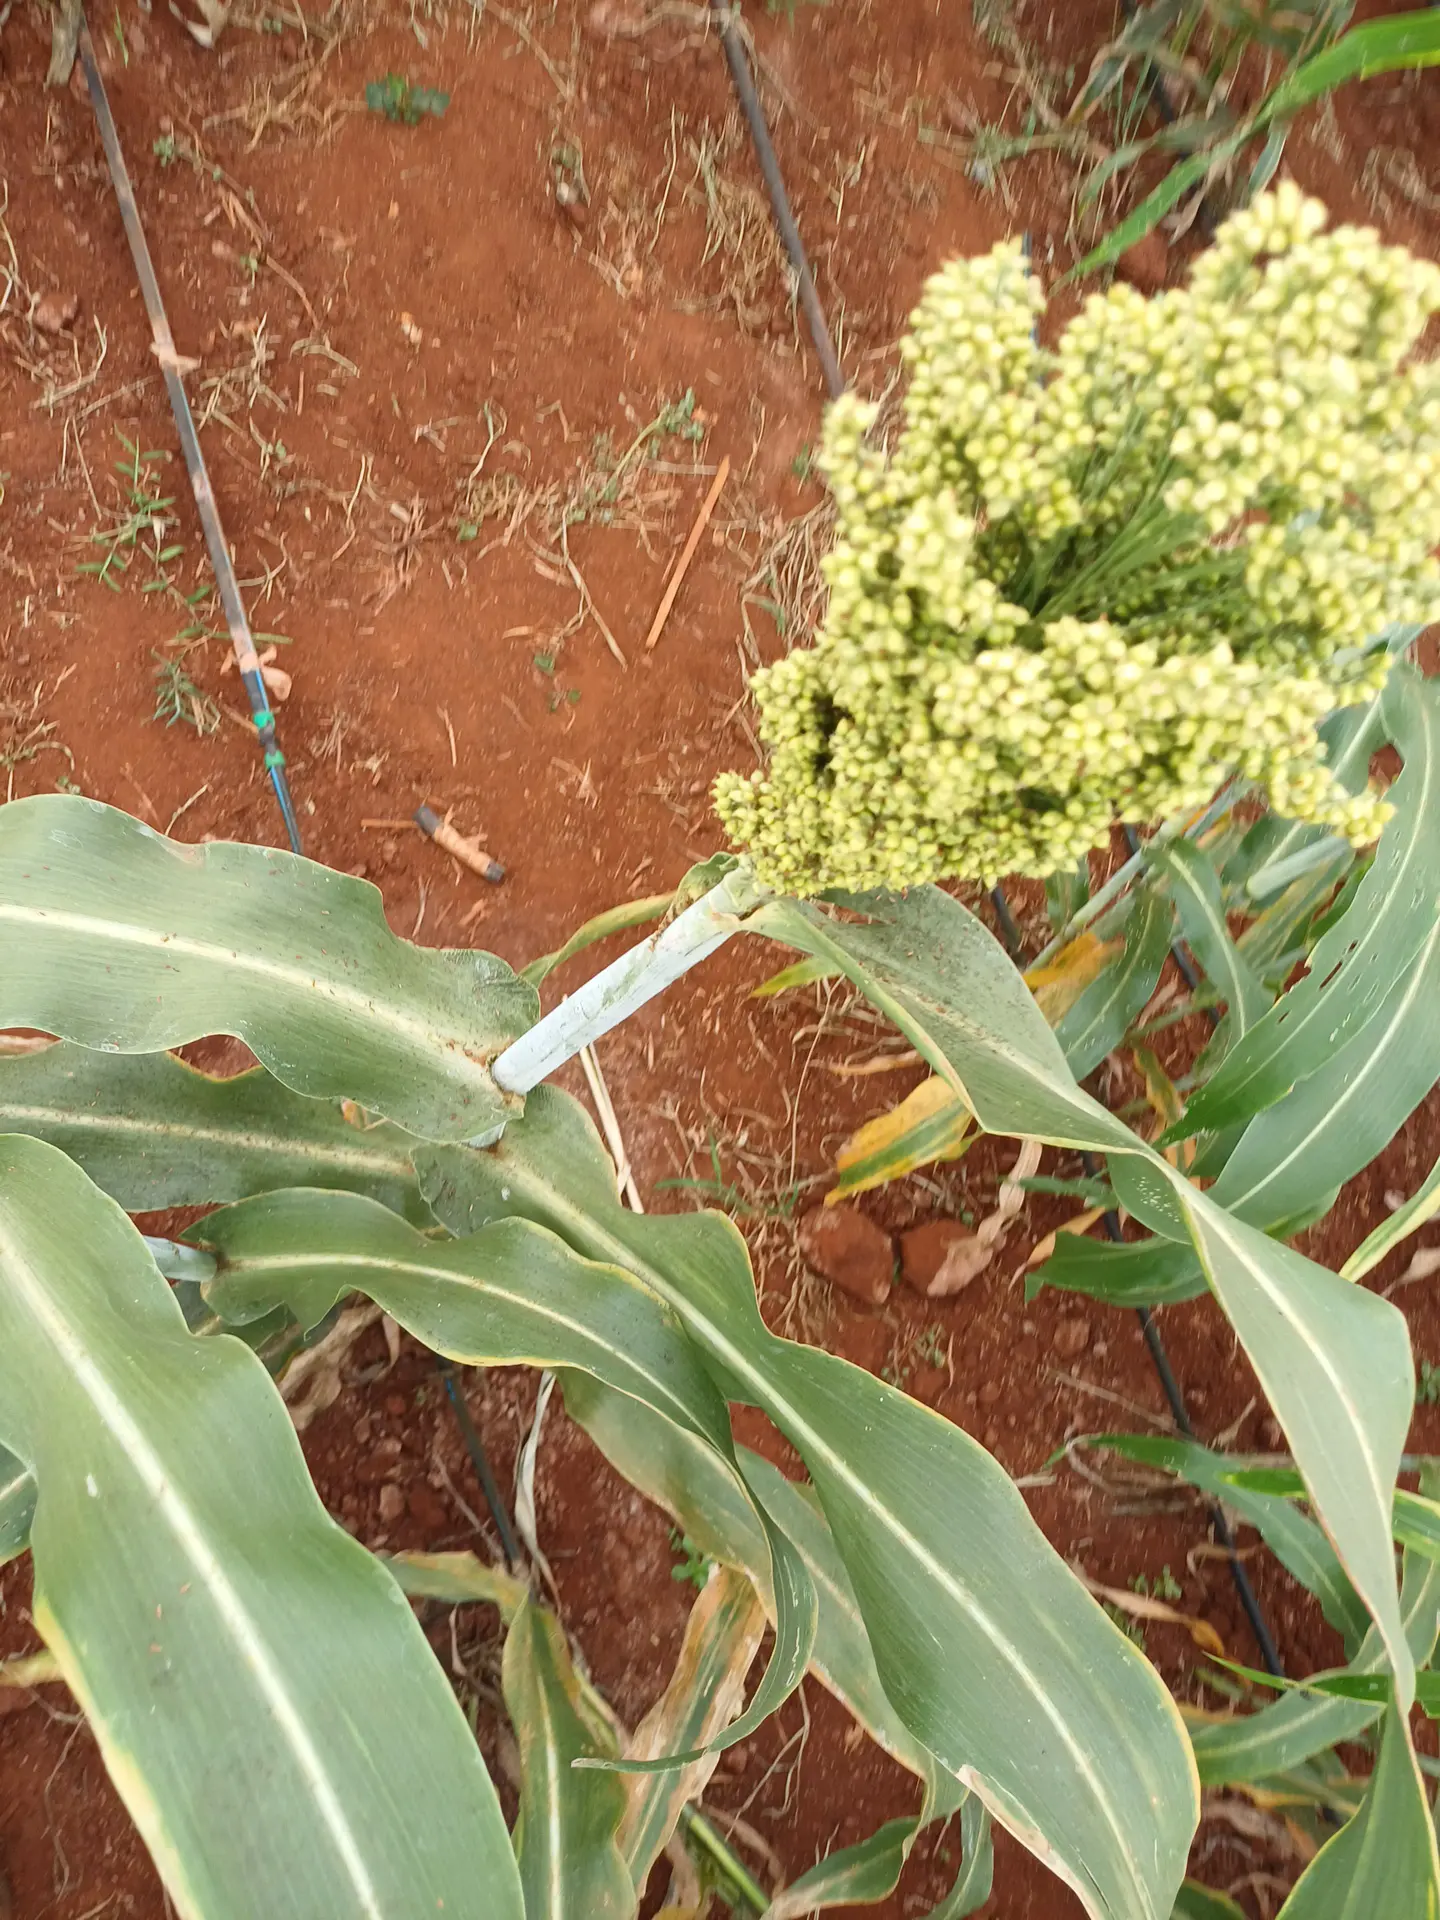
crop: sorghum
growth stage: filling grain
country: Kenya
